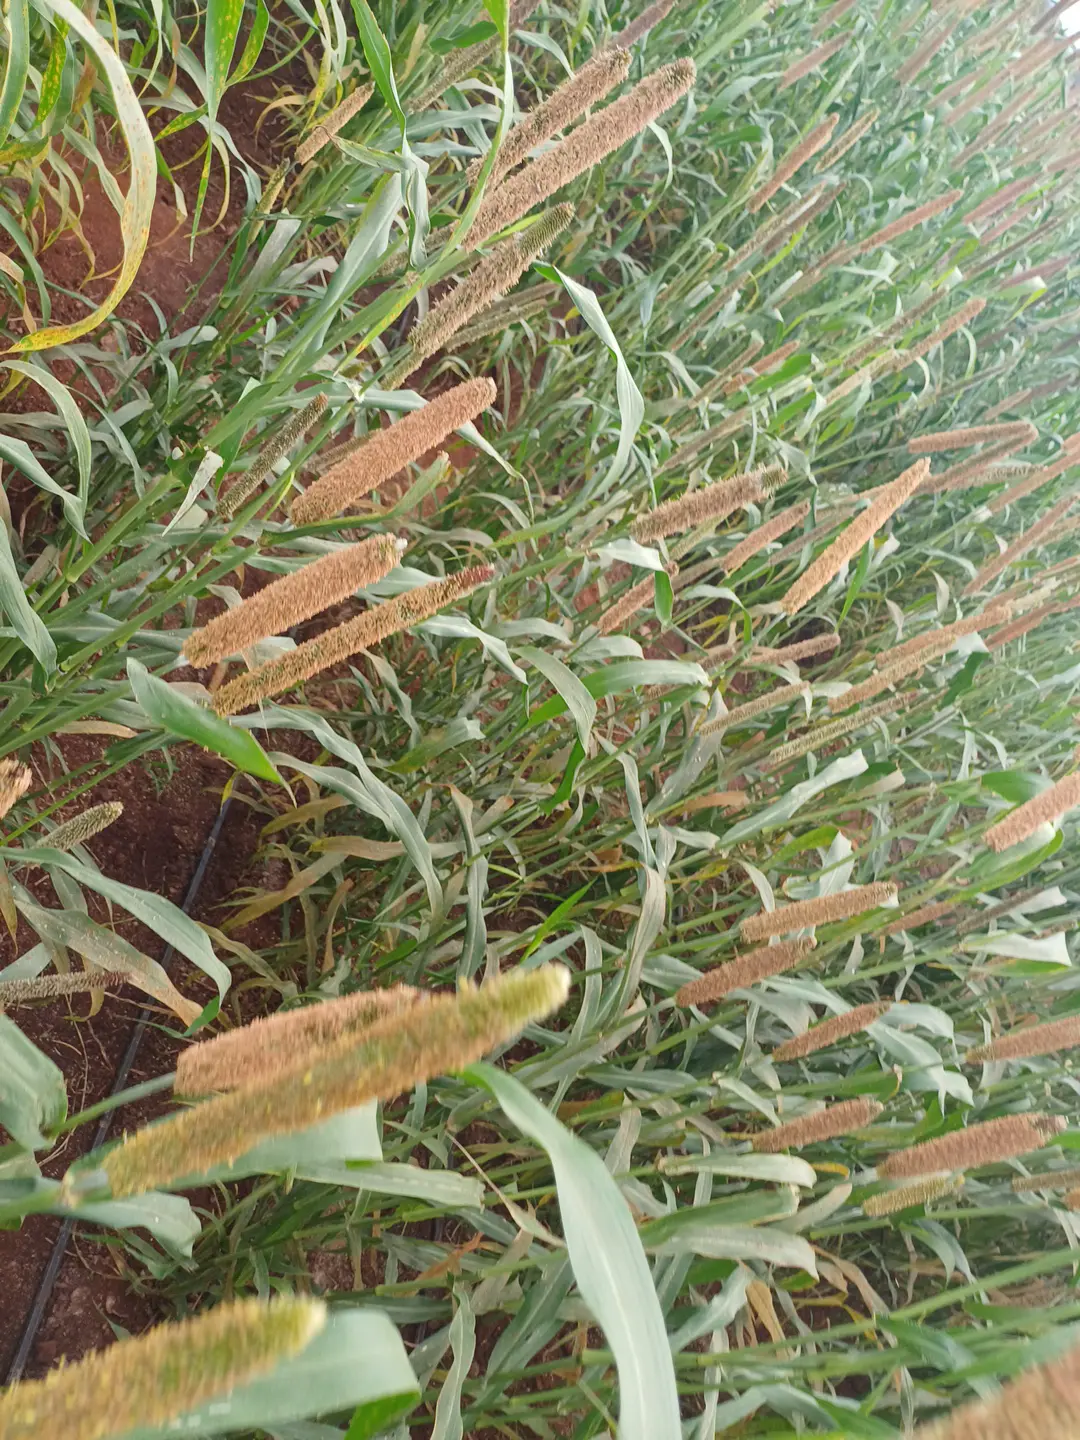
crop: pearl millet
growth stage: filling grain
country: Kenya
